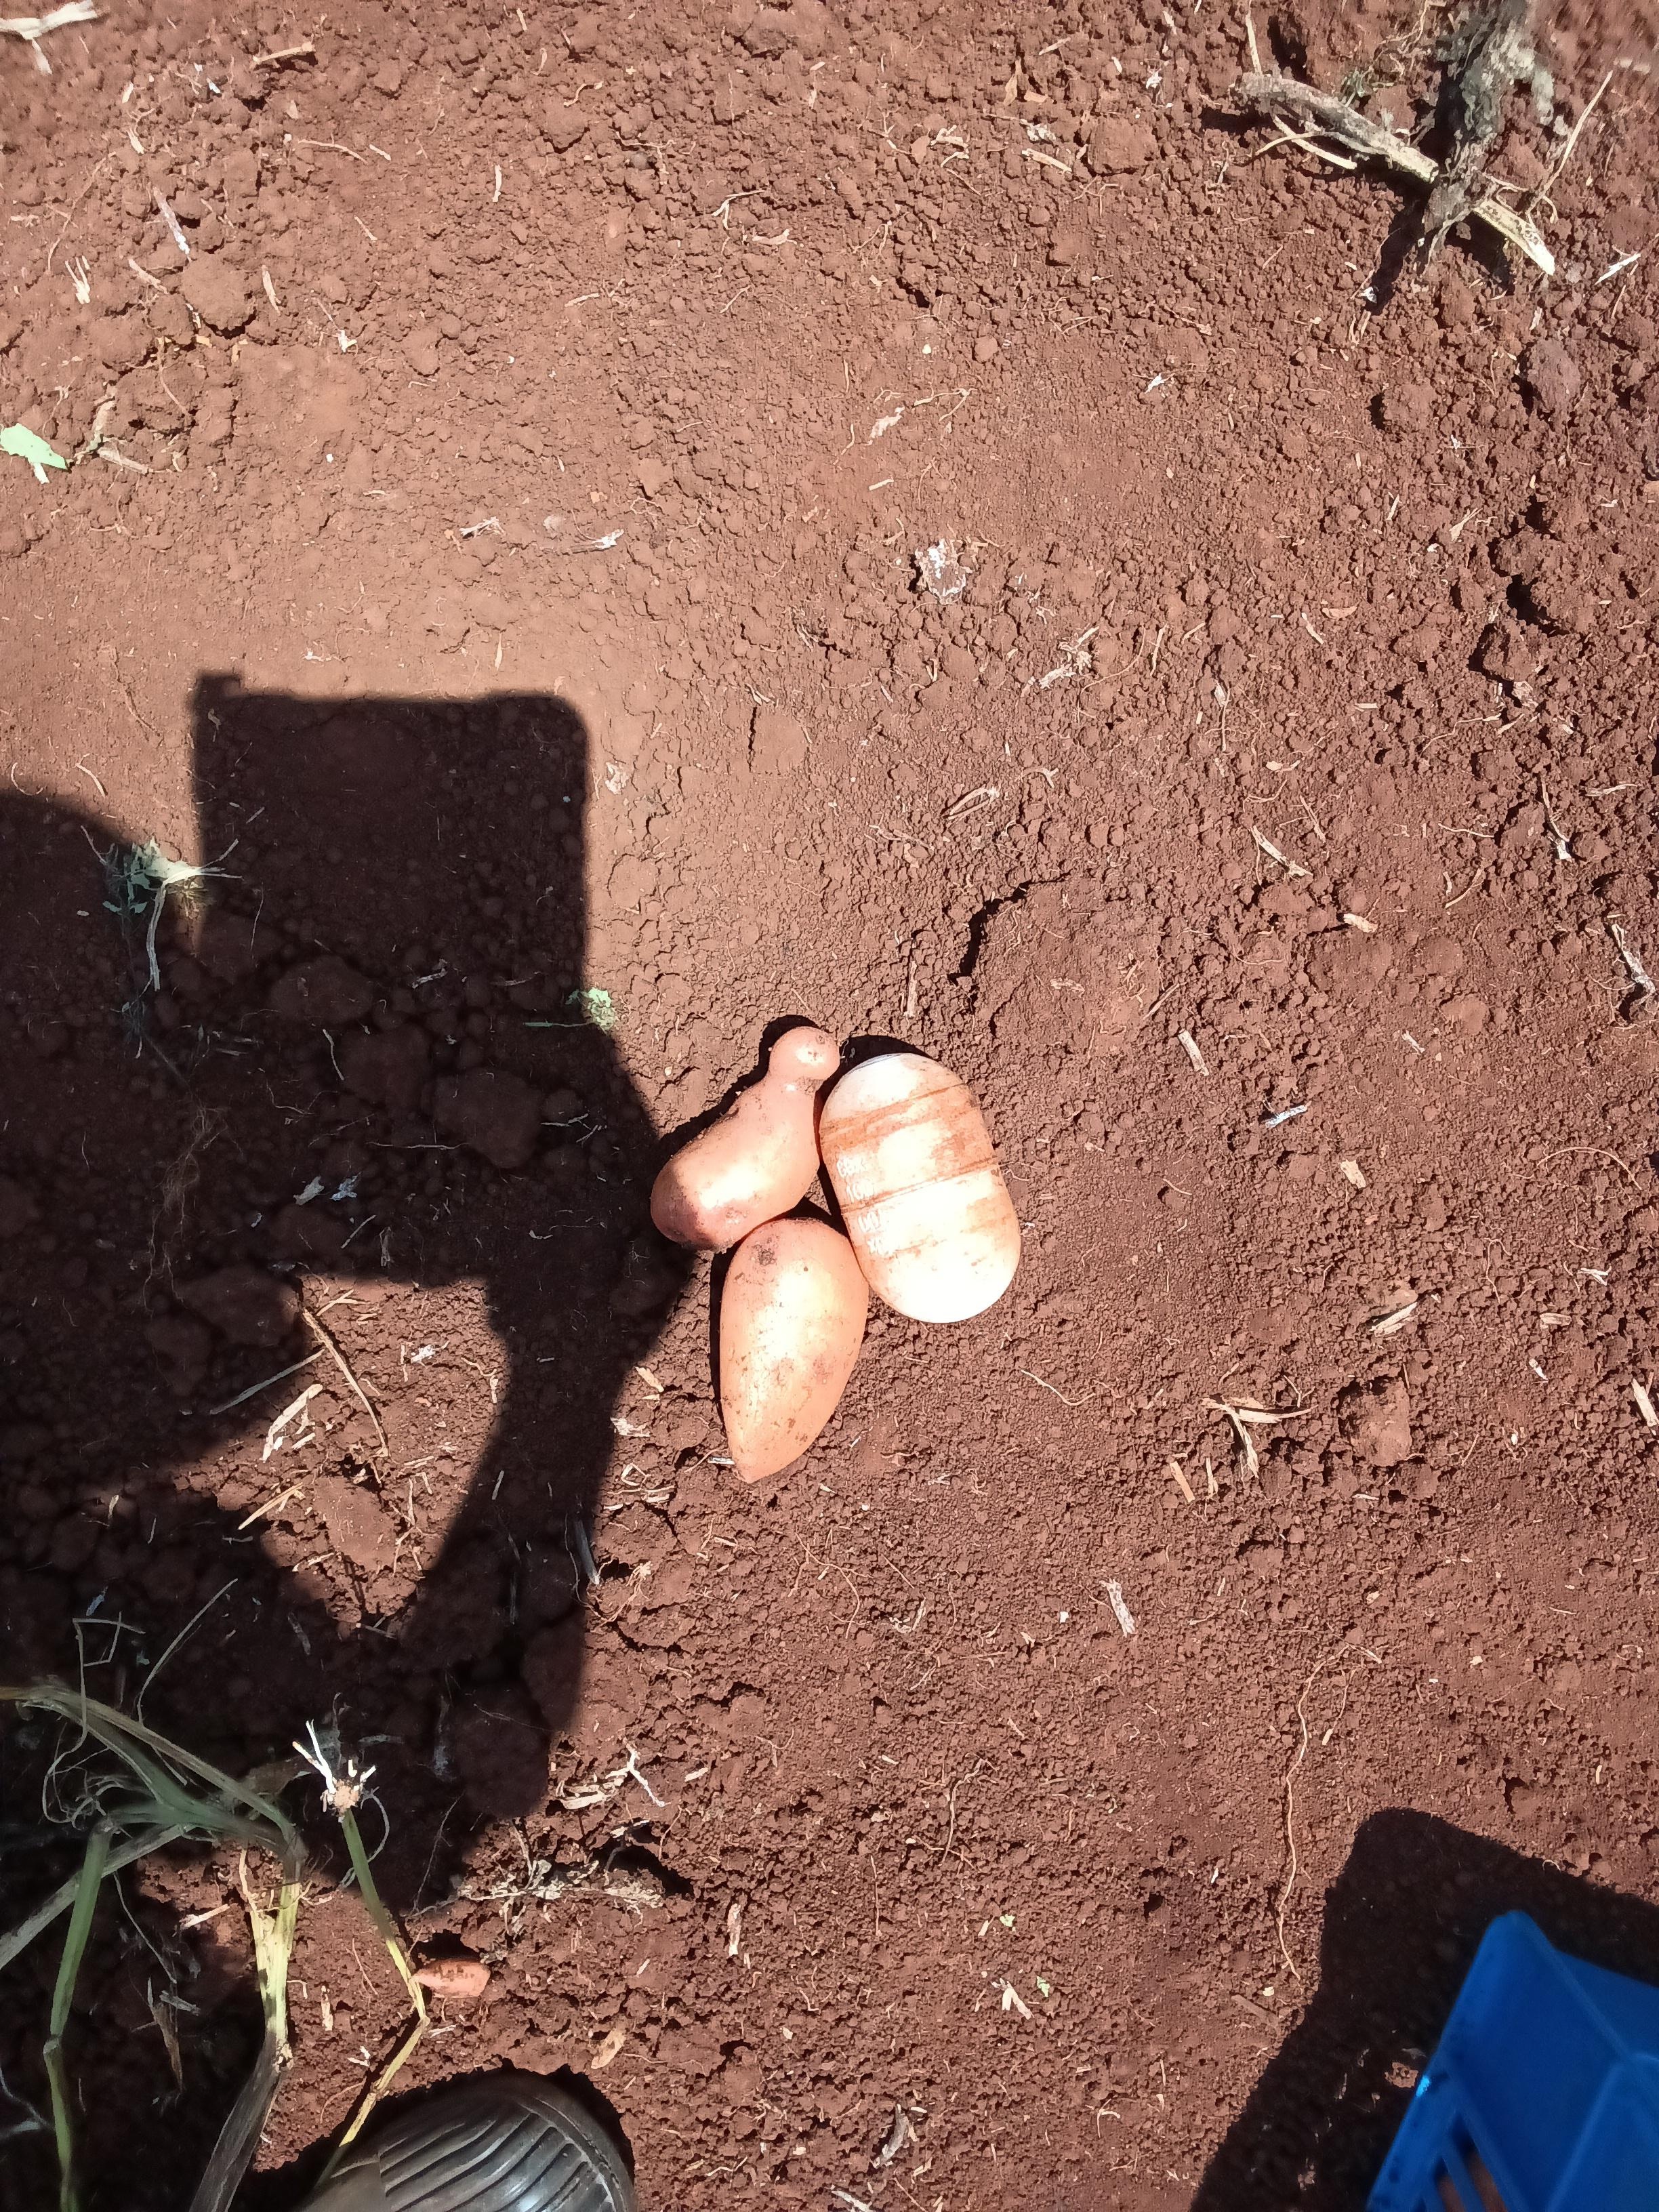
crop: potato
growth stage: harvest
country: Kenya
